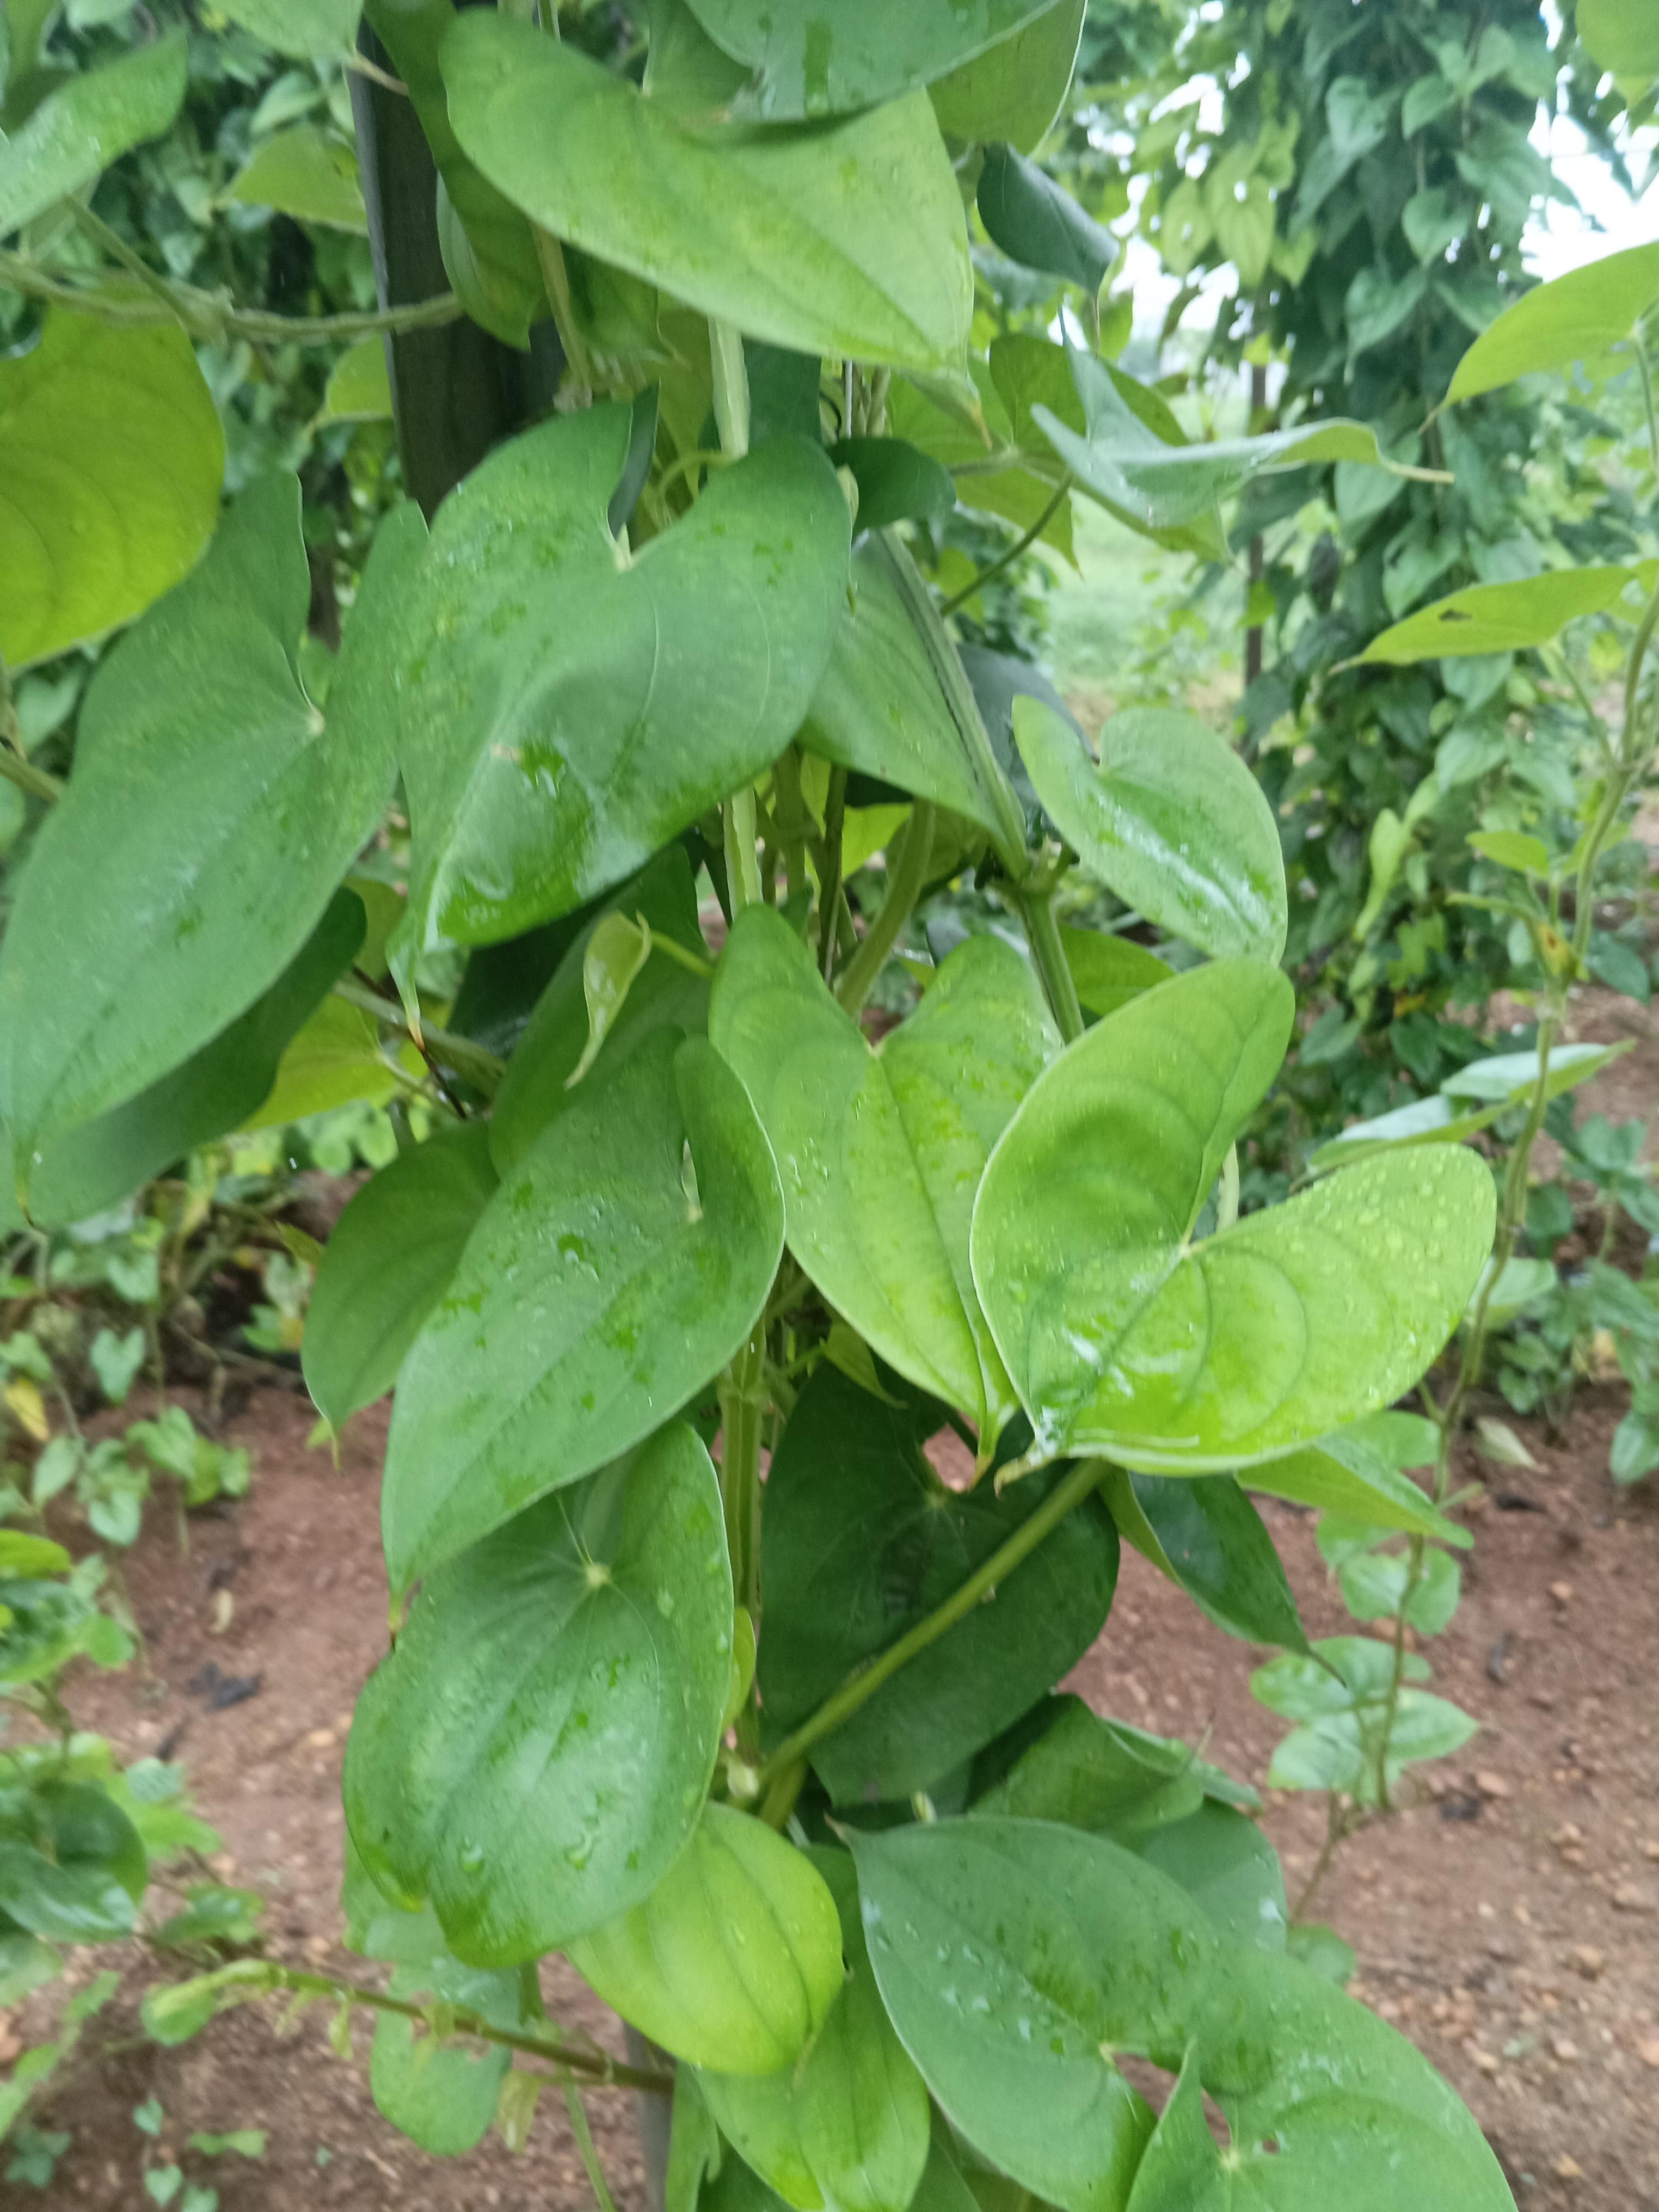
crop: yam
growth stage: vegetative
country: Nigeria
